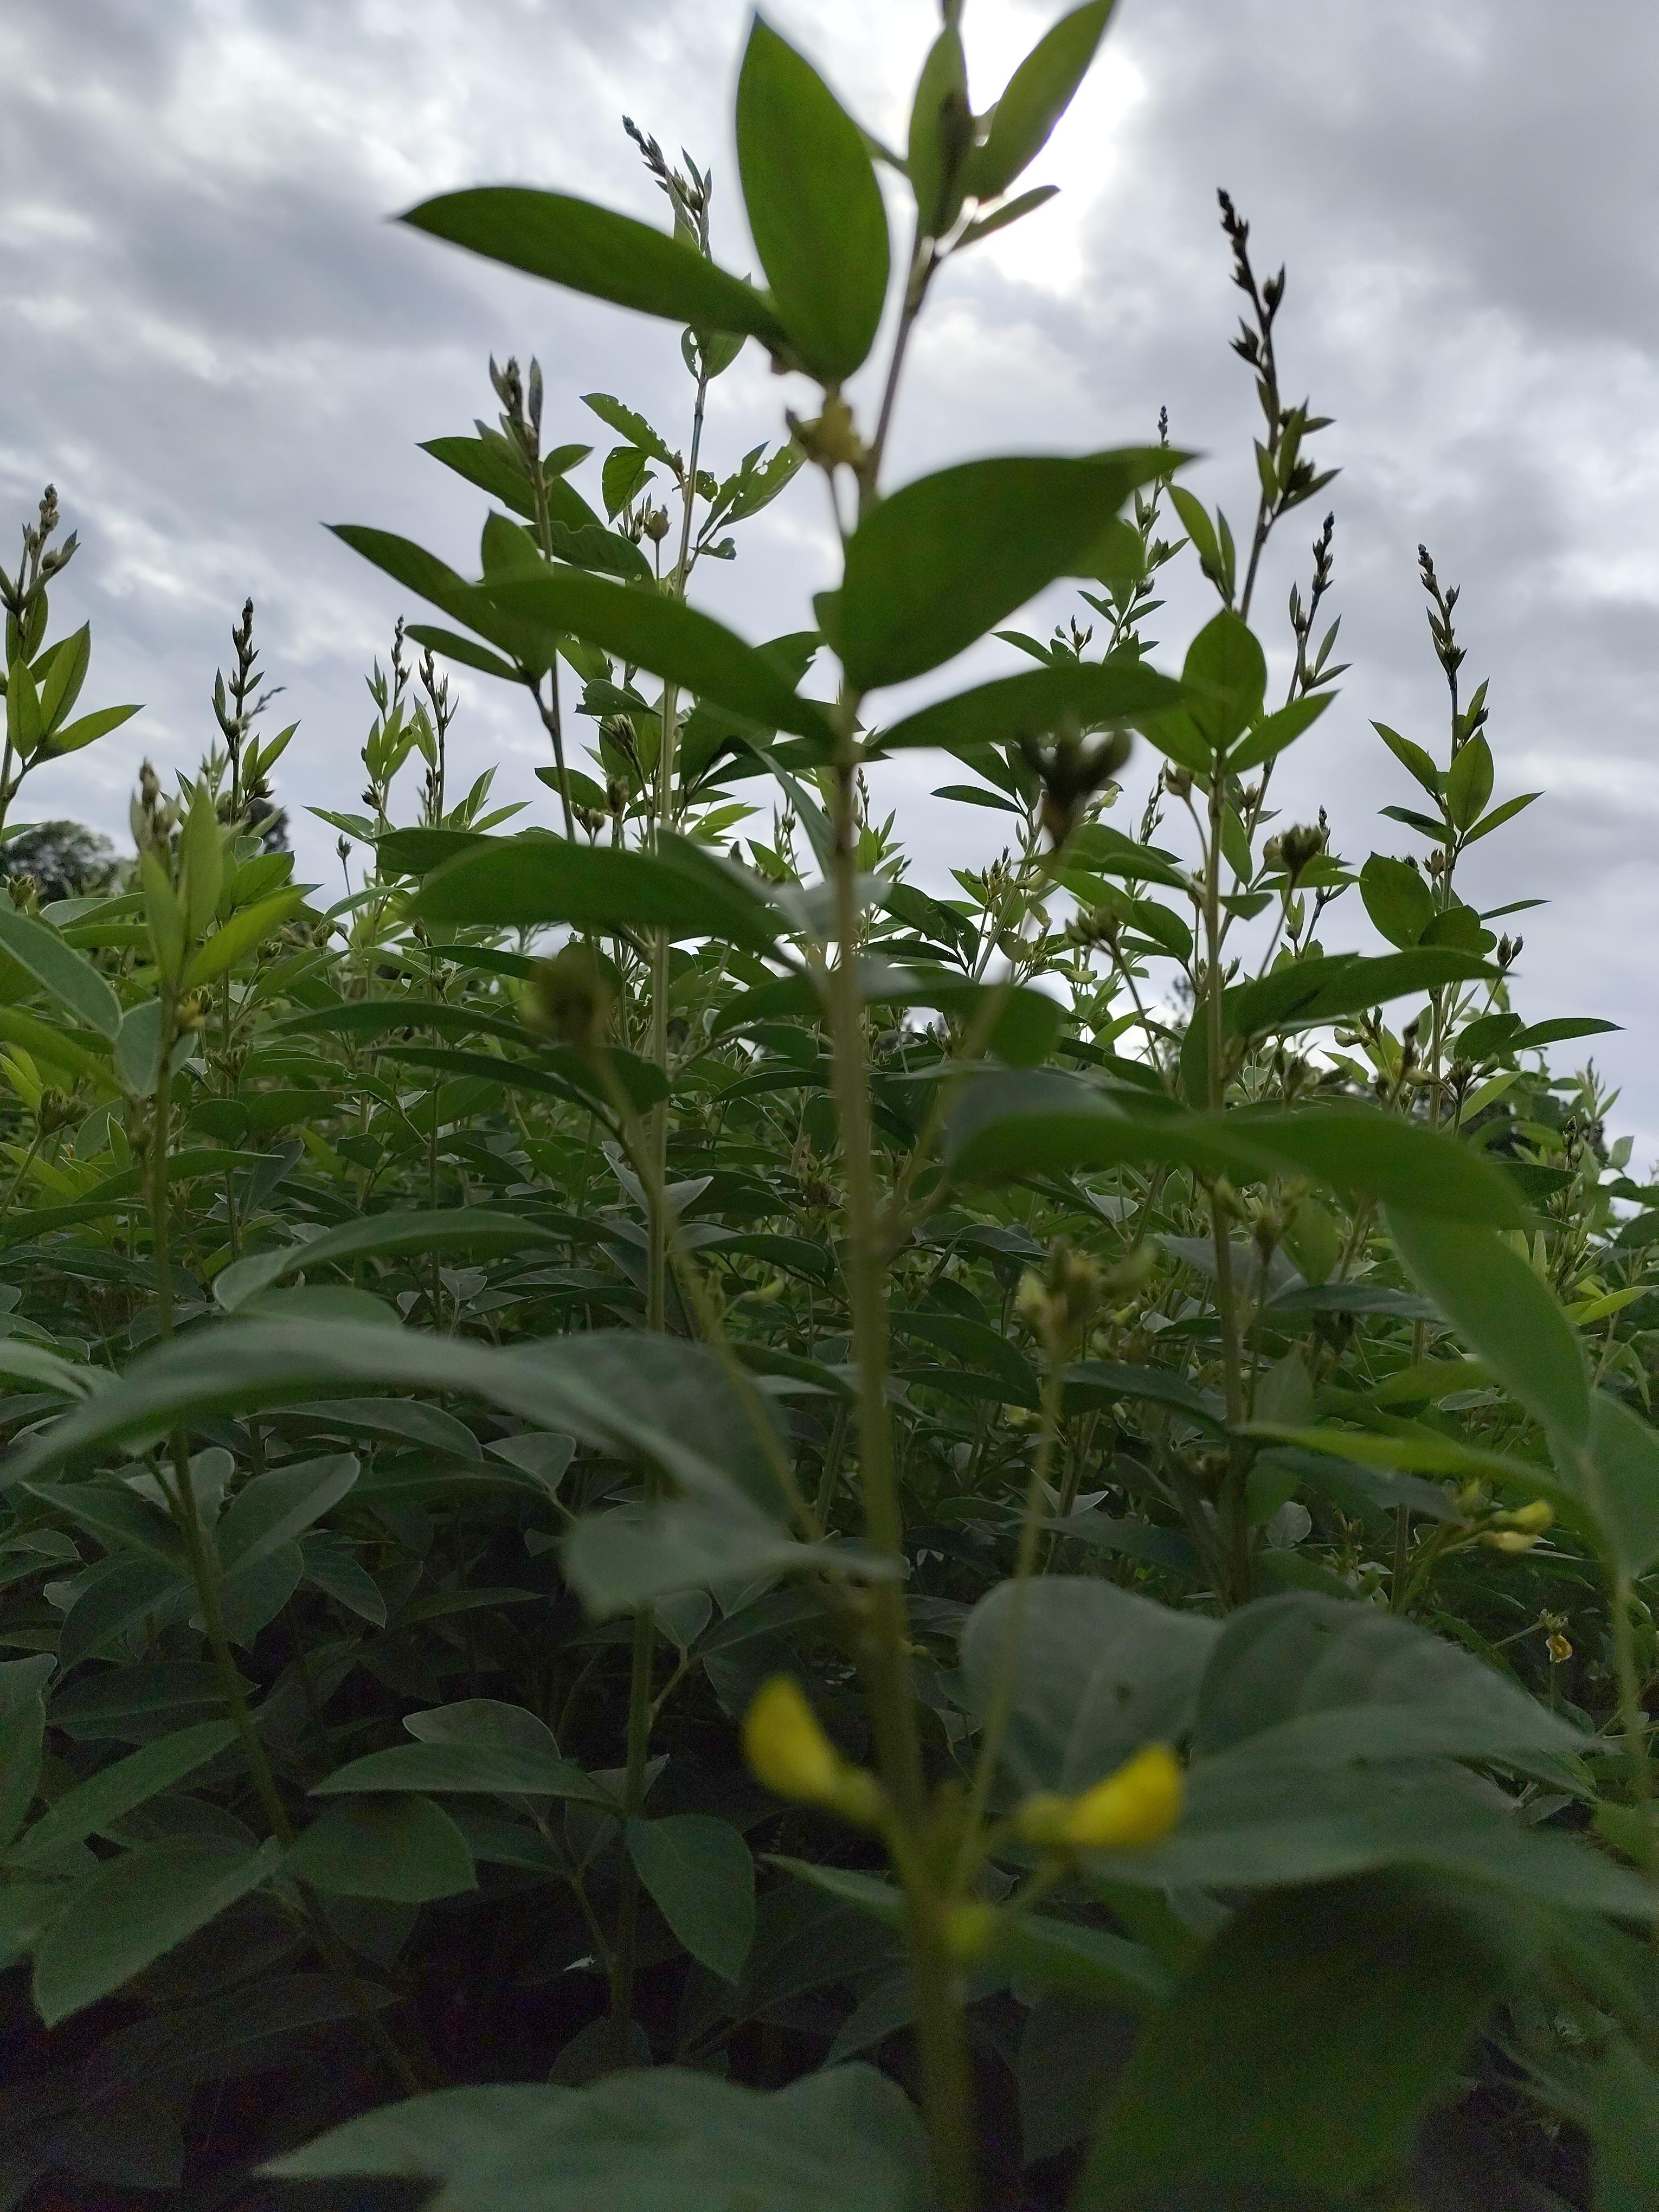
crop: pigeonpea
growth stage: flowering
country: Tanzania
